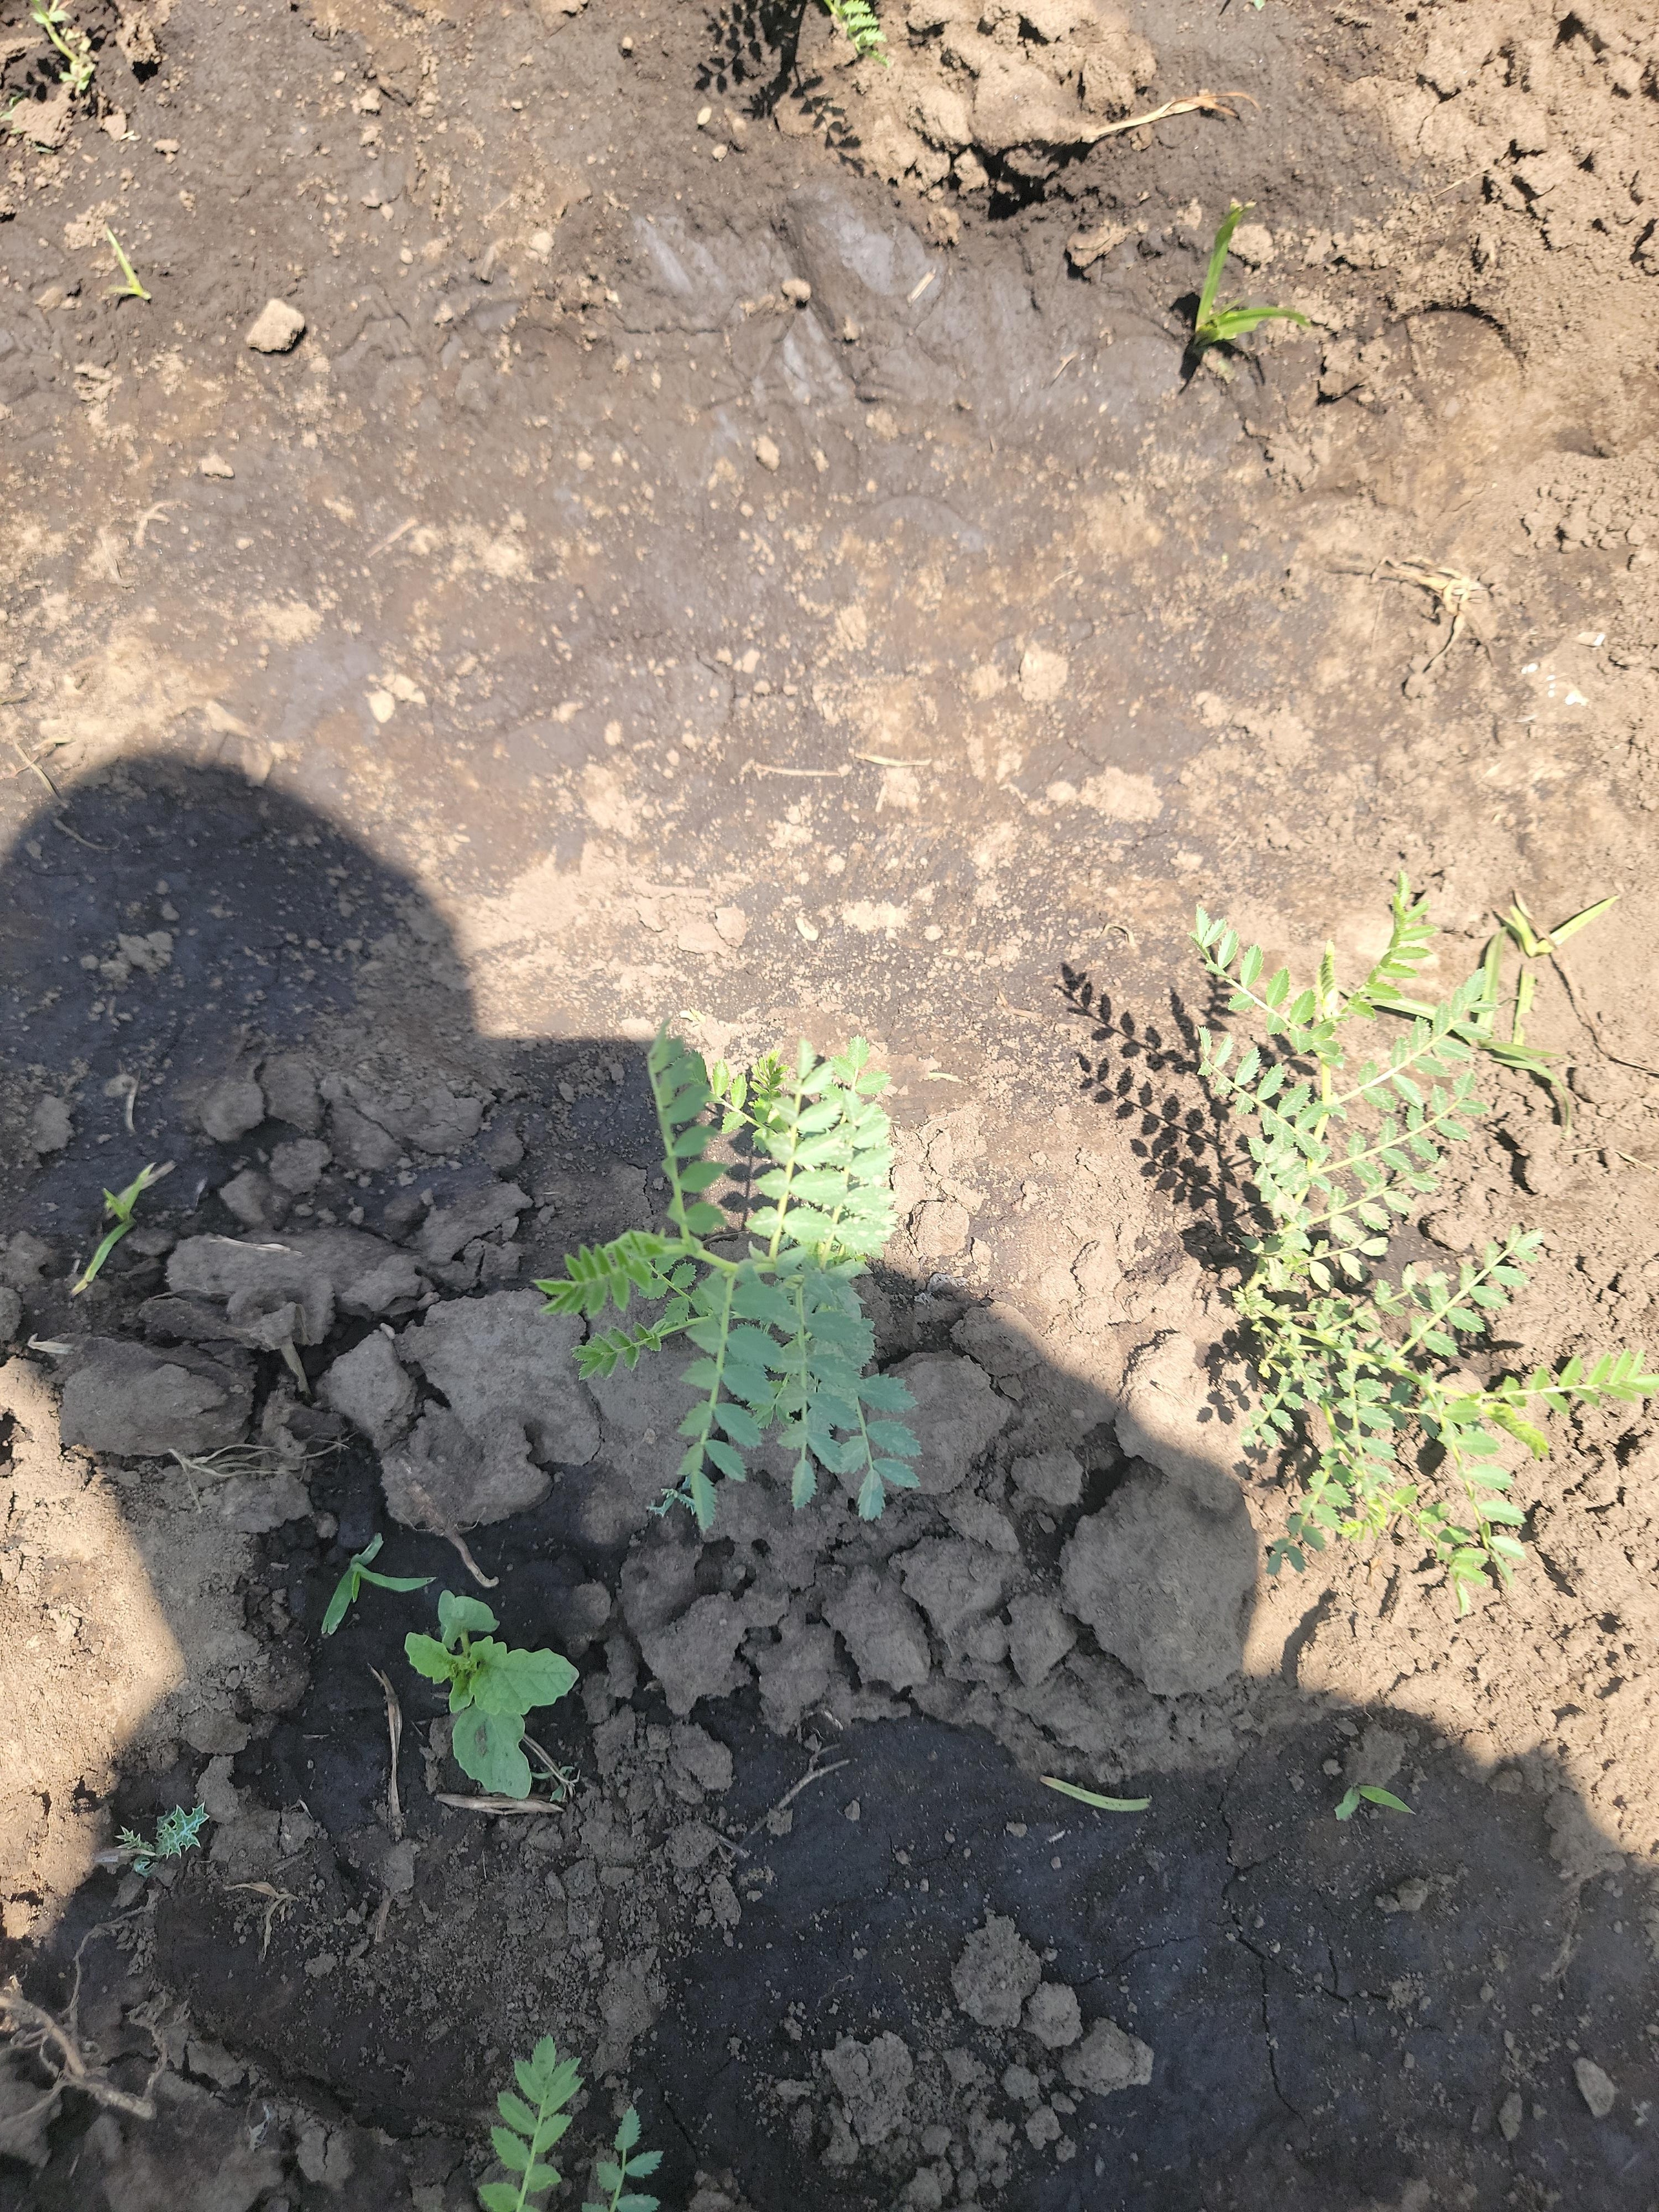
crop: chickpea
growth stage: vegetative
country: Tanzania
